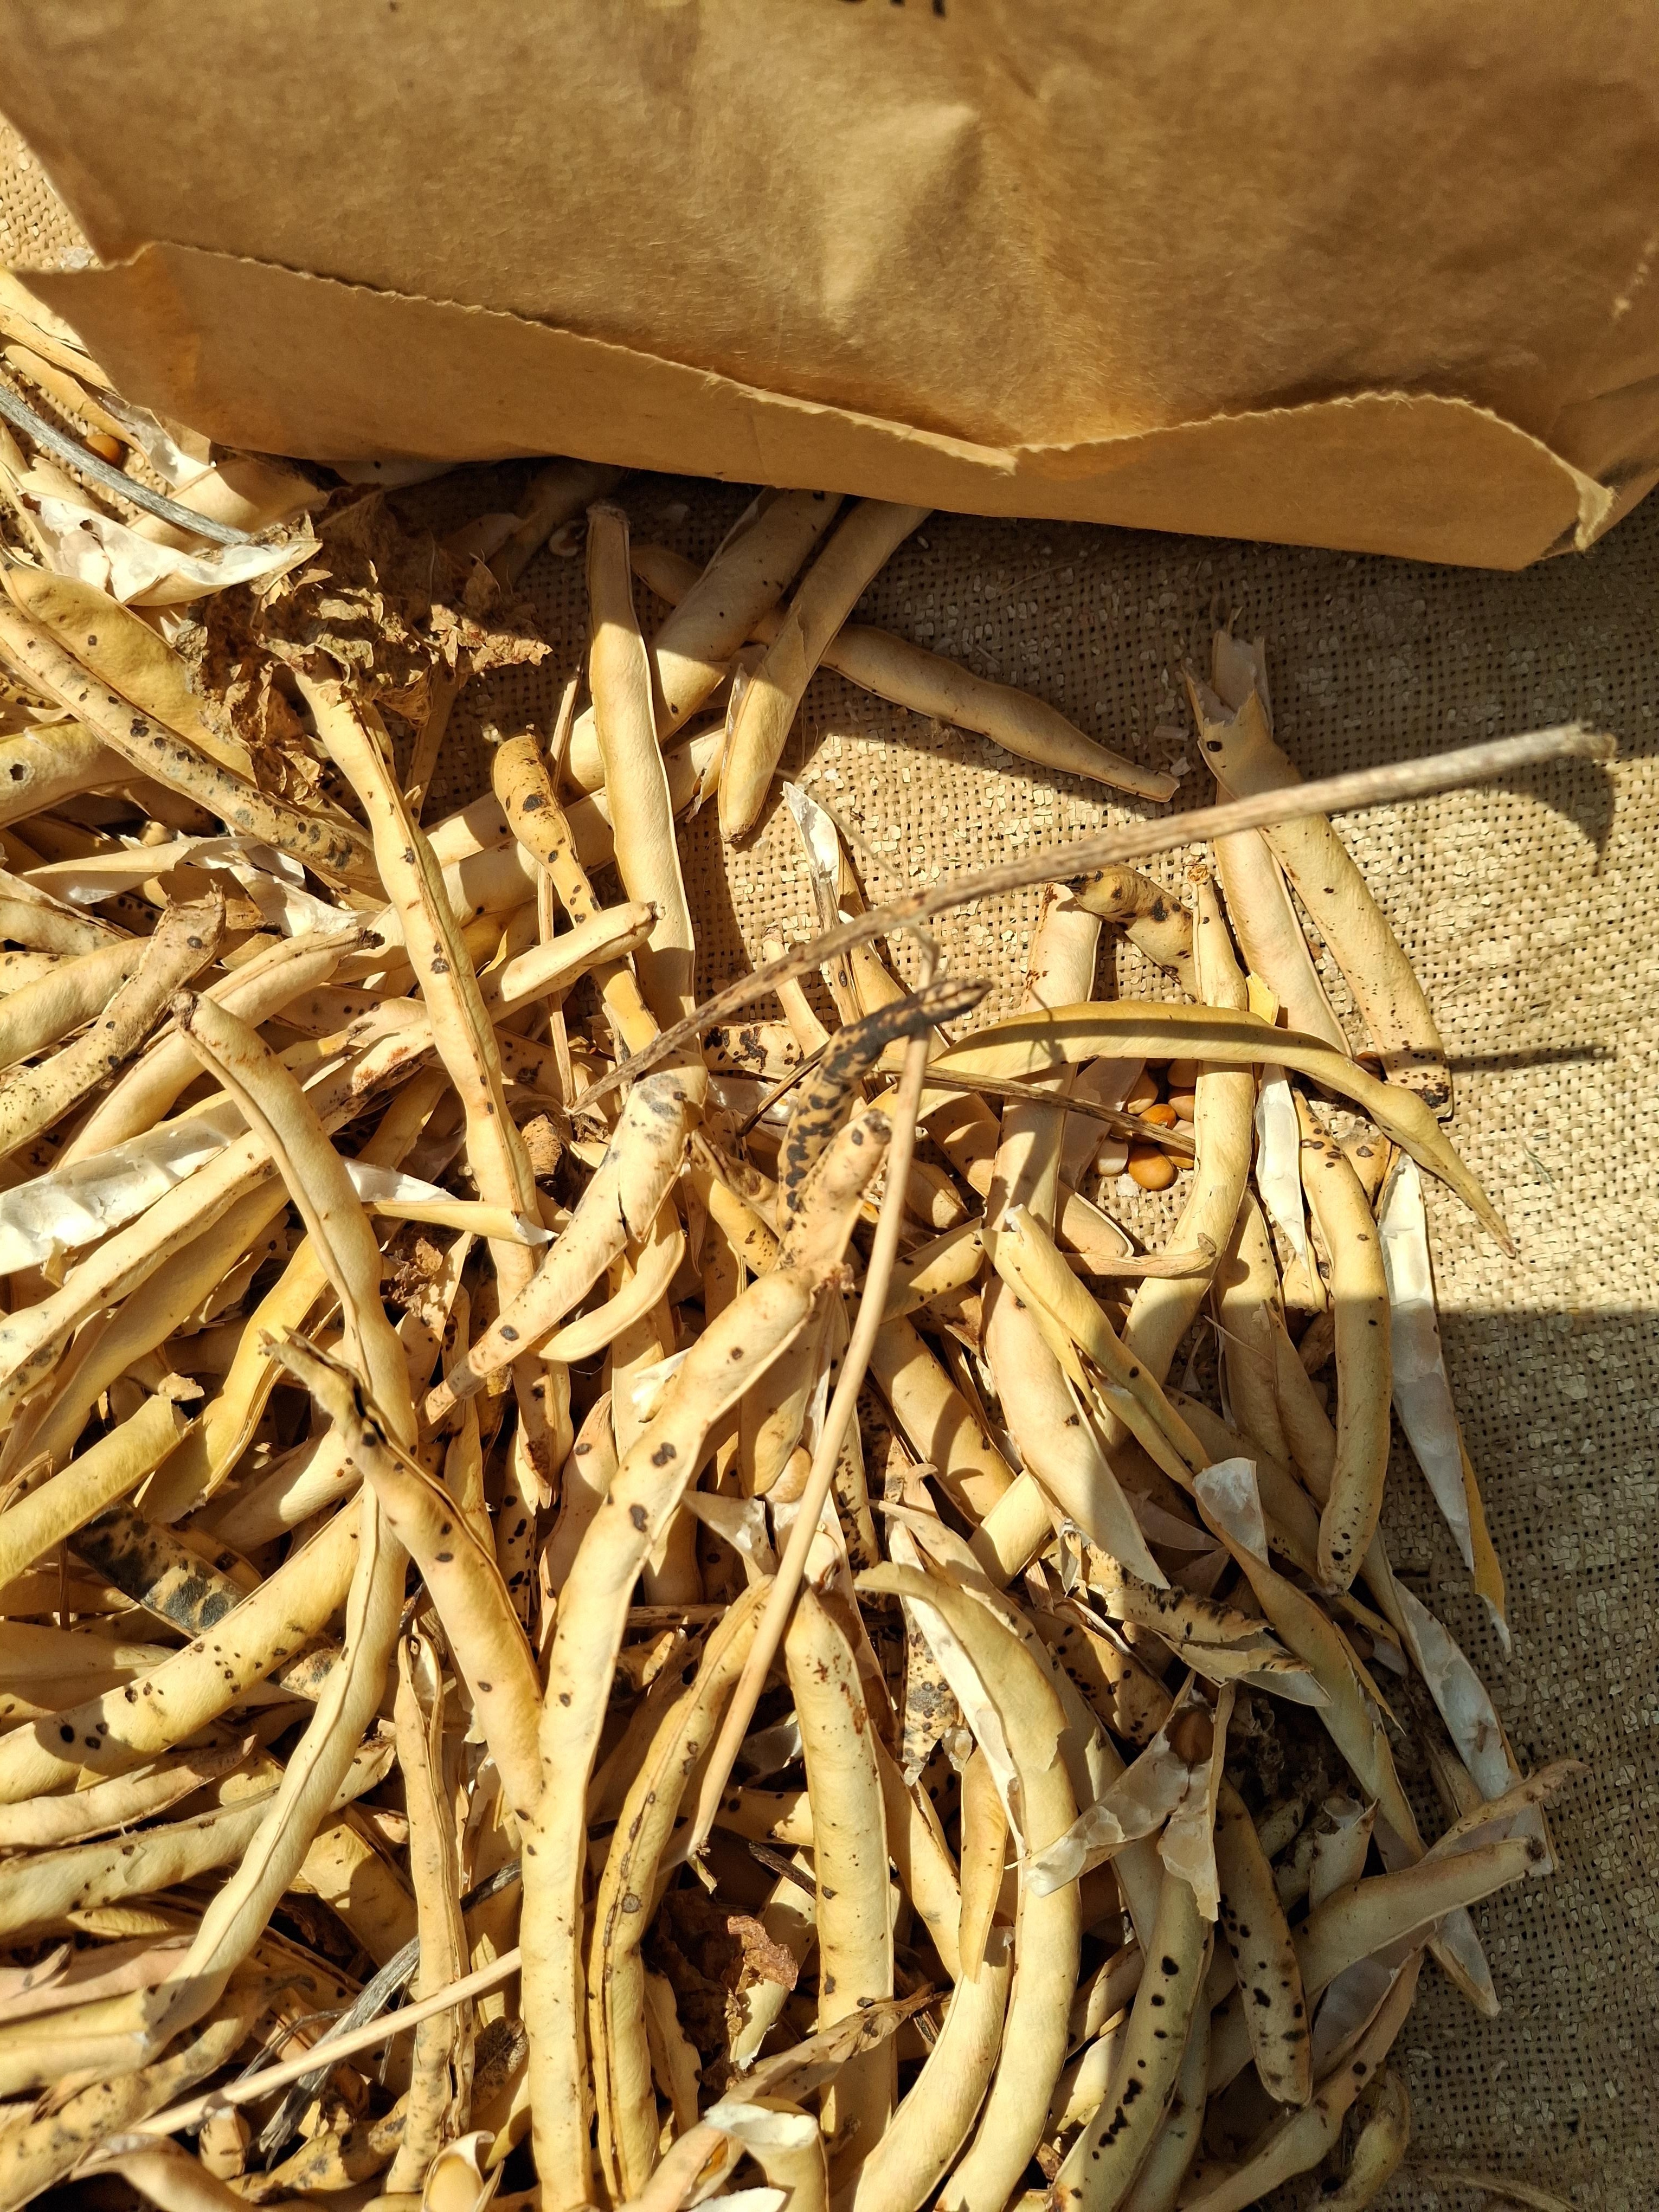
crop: cowpea
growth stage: harvest
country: Nigeria
